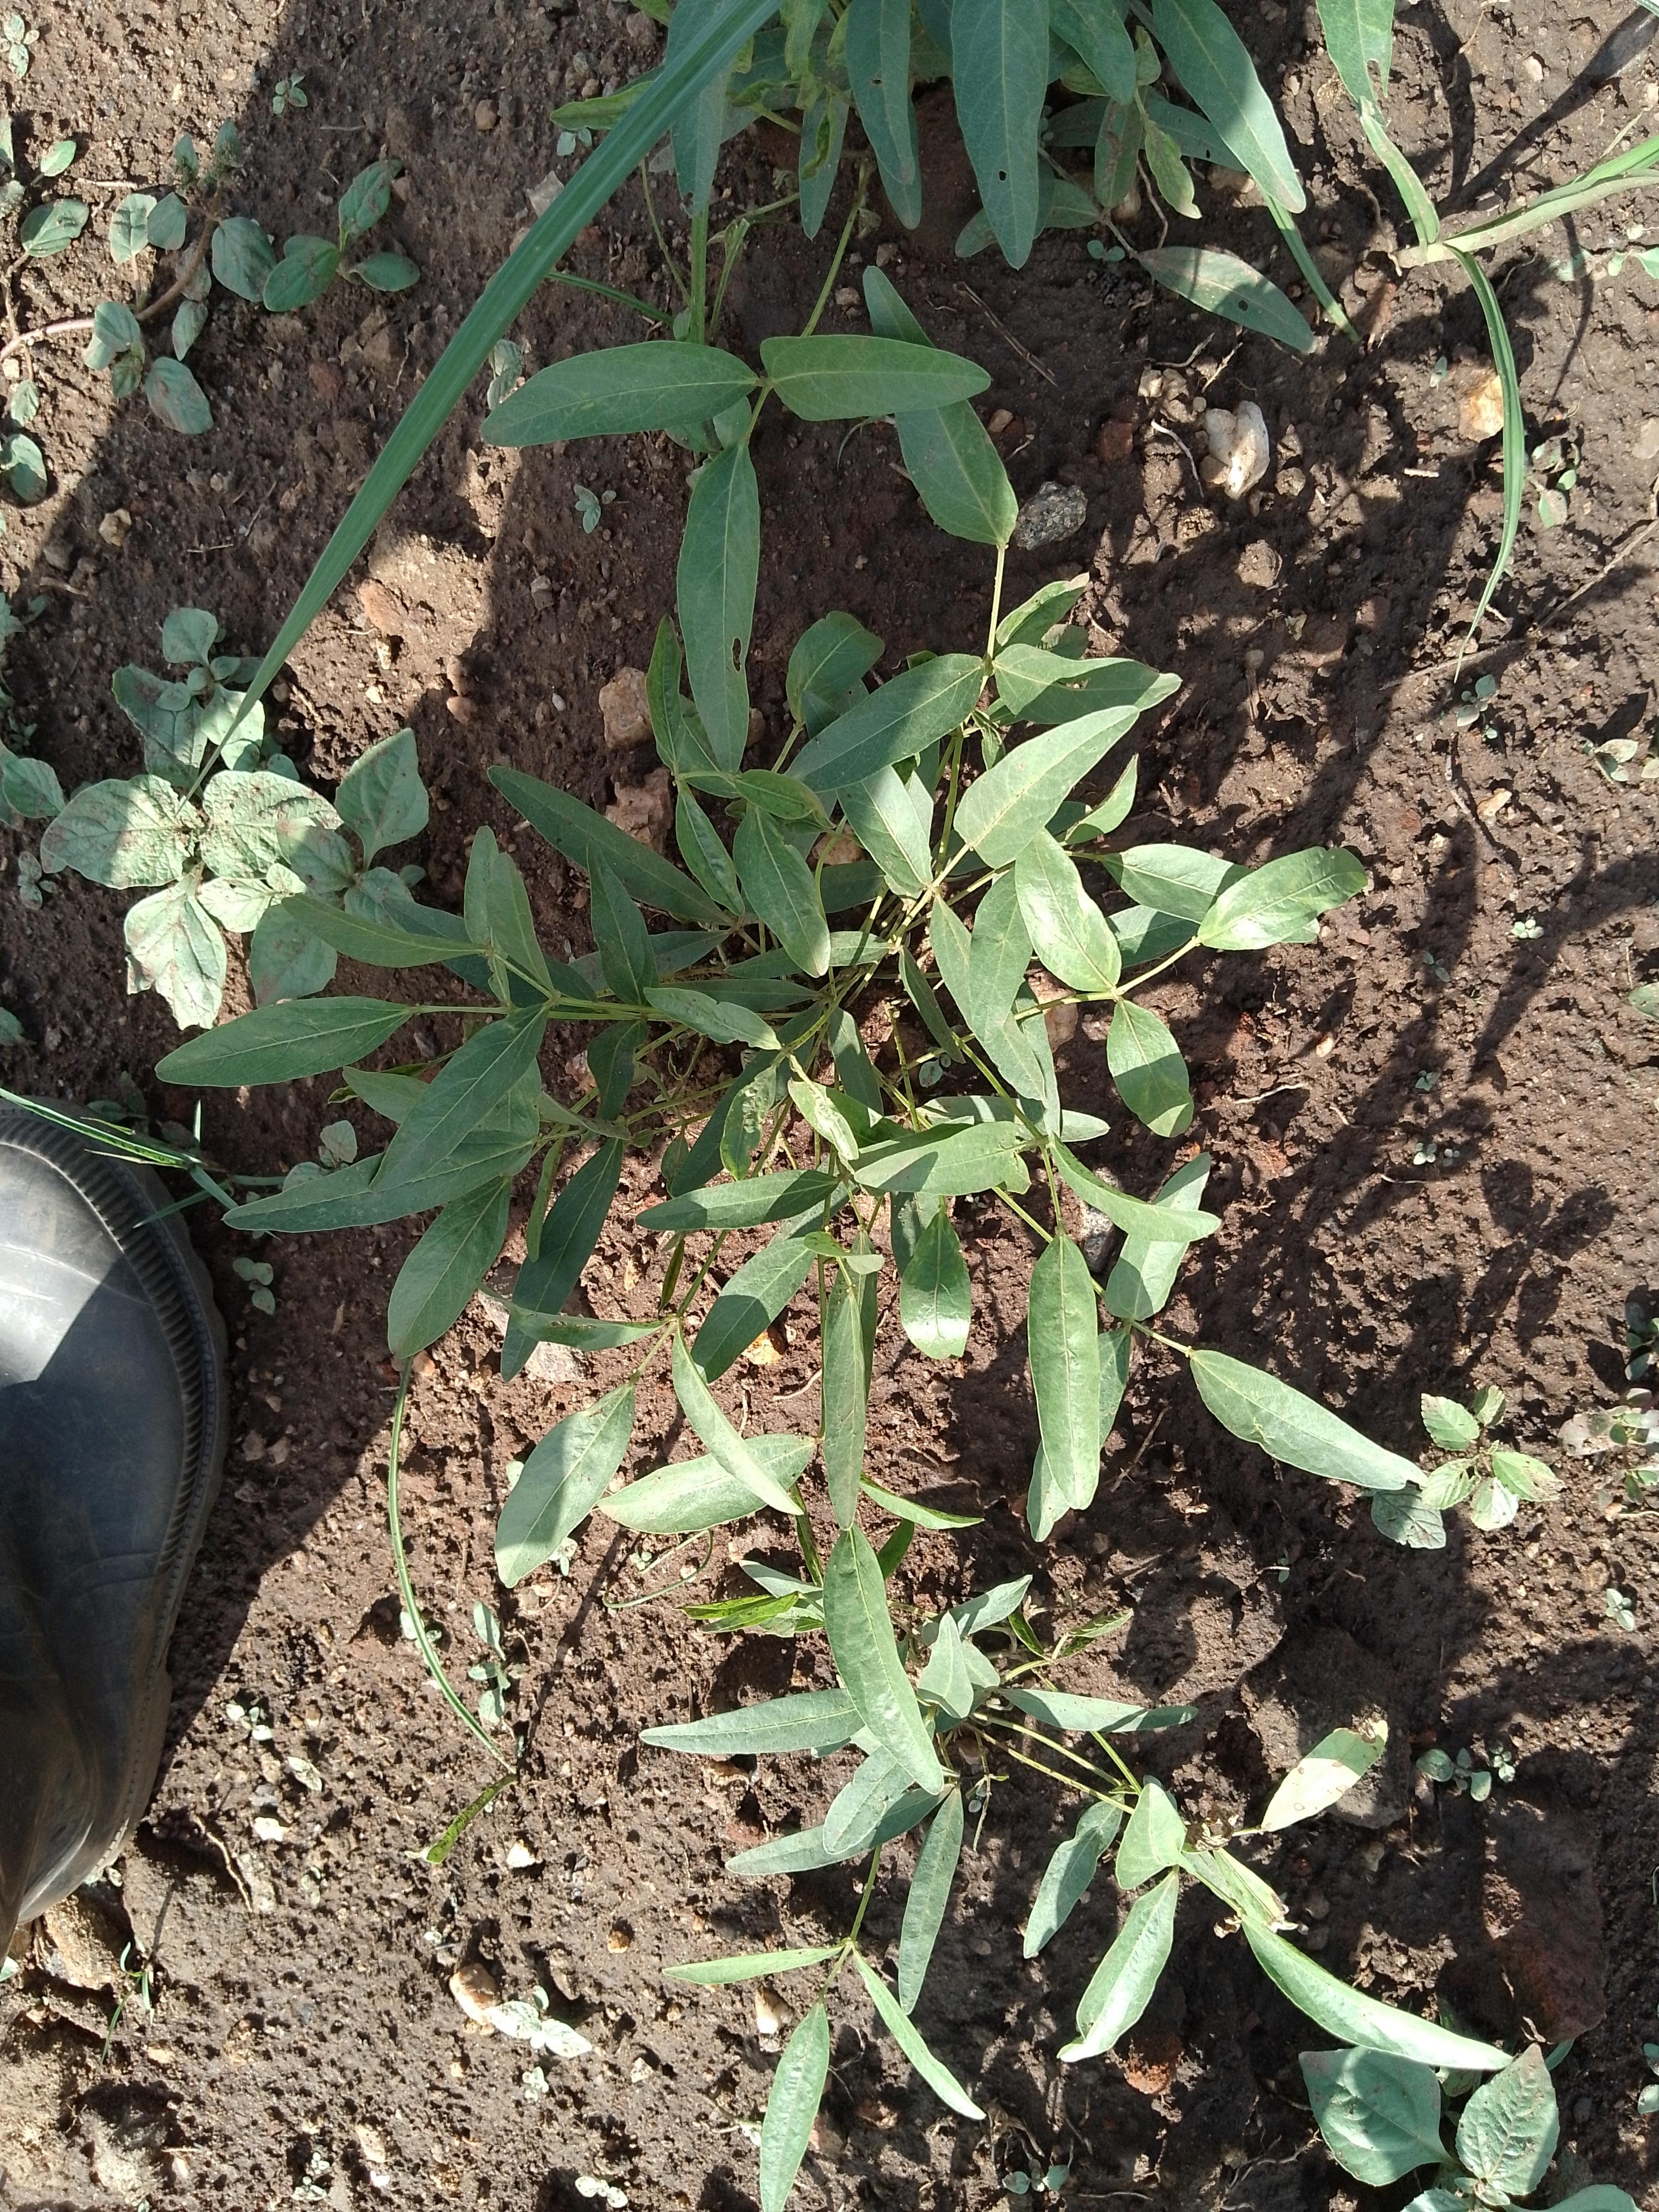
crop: common bean
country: Malawi
